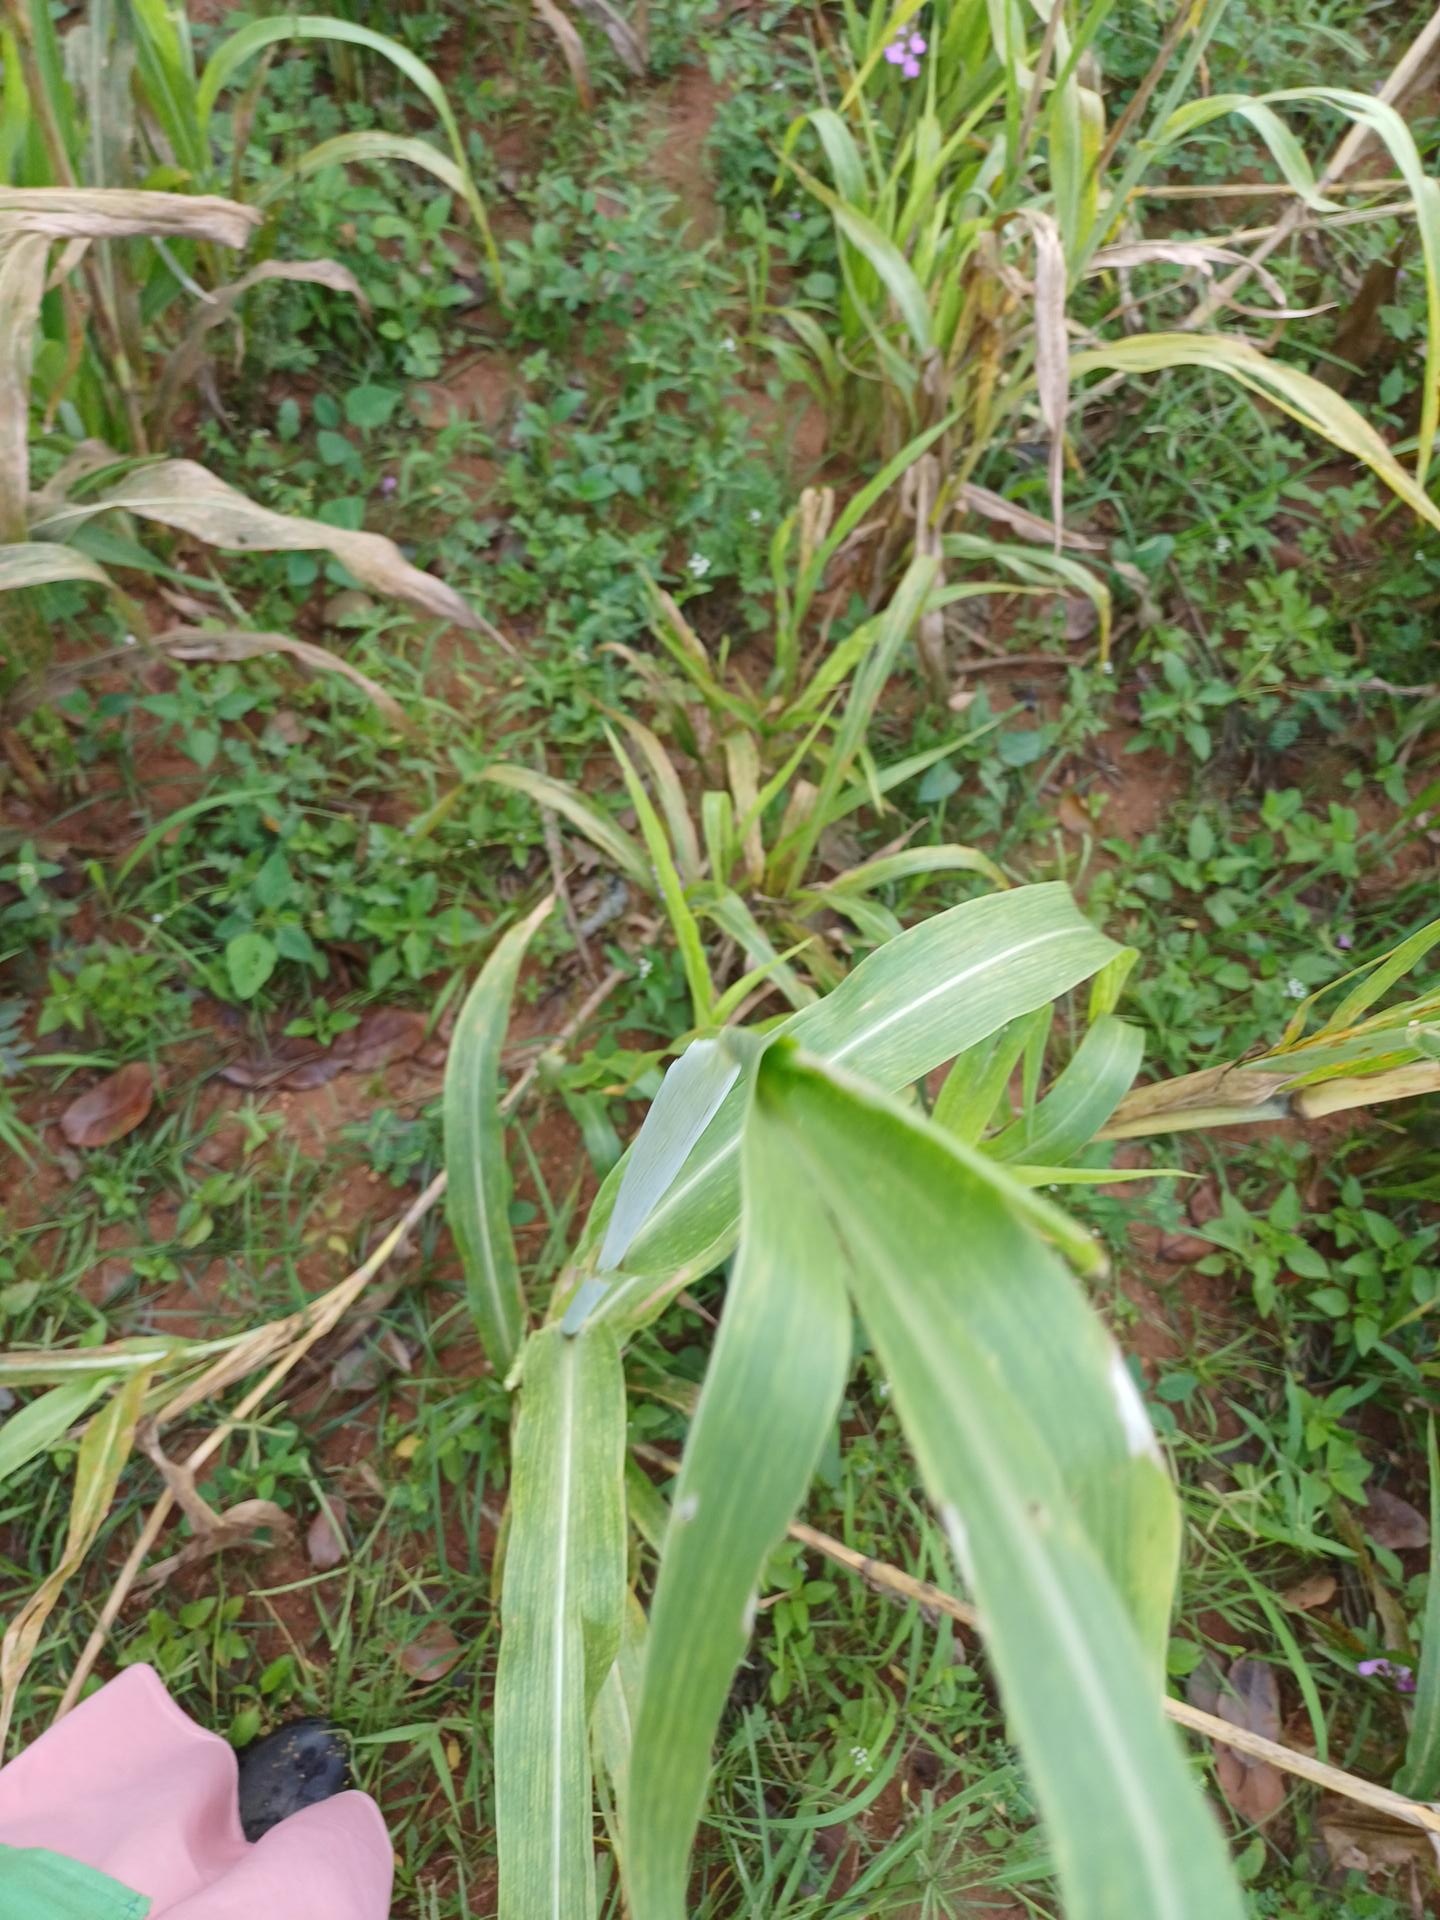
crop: sorghum
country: Kenya
